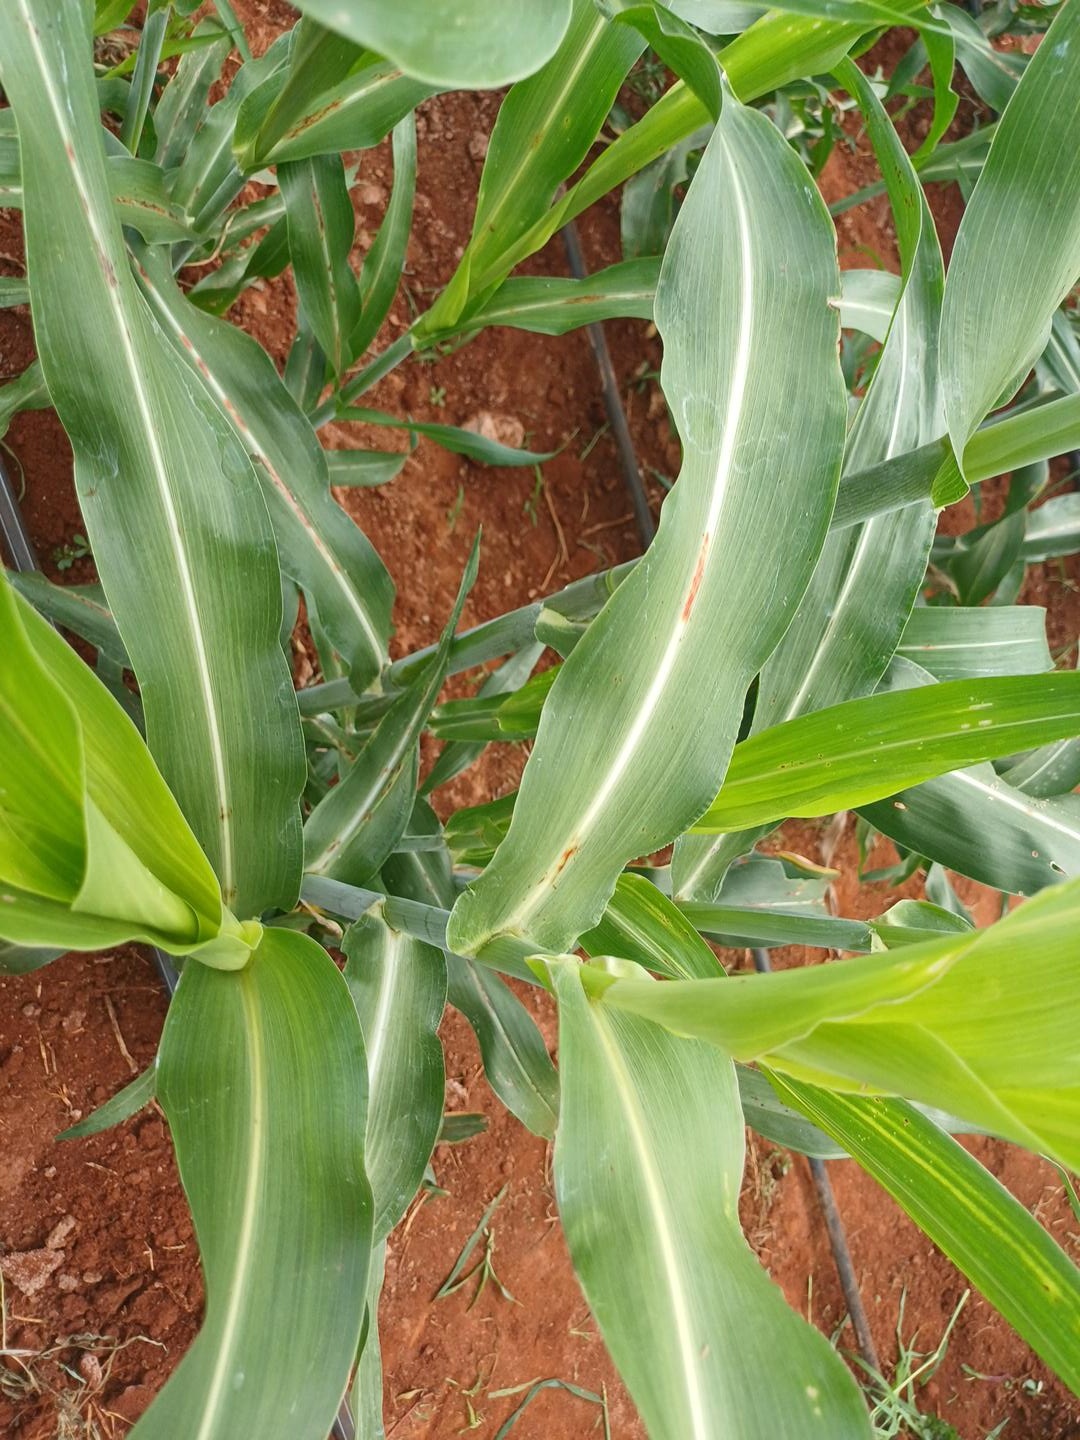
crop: sorghum
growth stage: vegetative
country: Kenya
